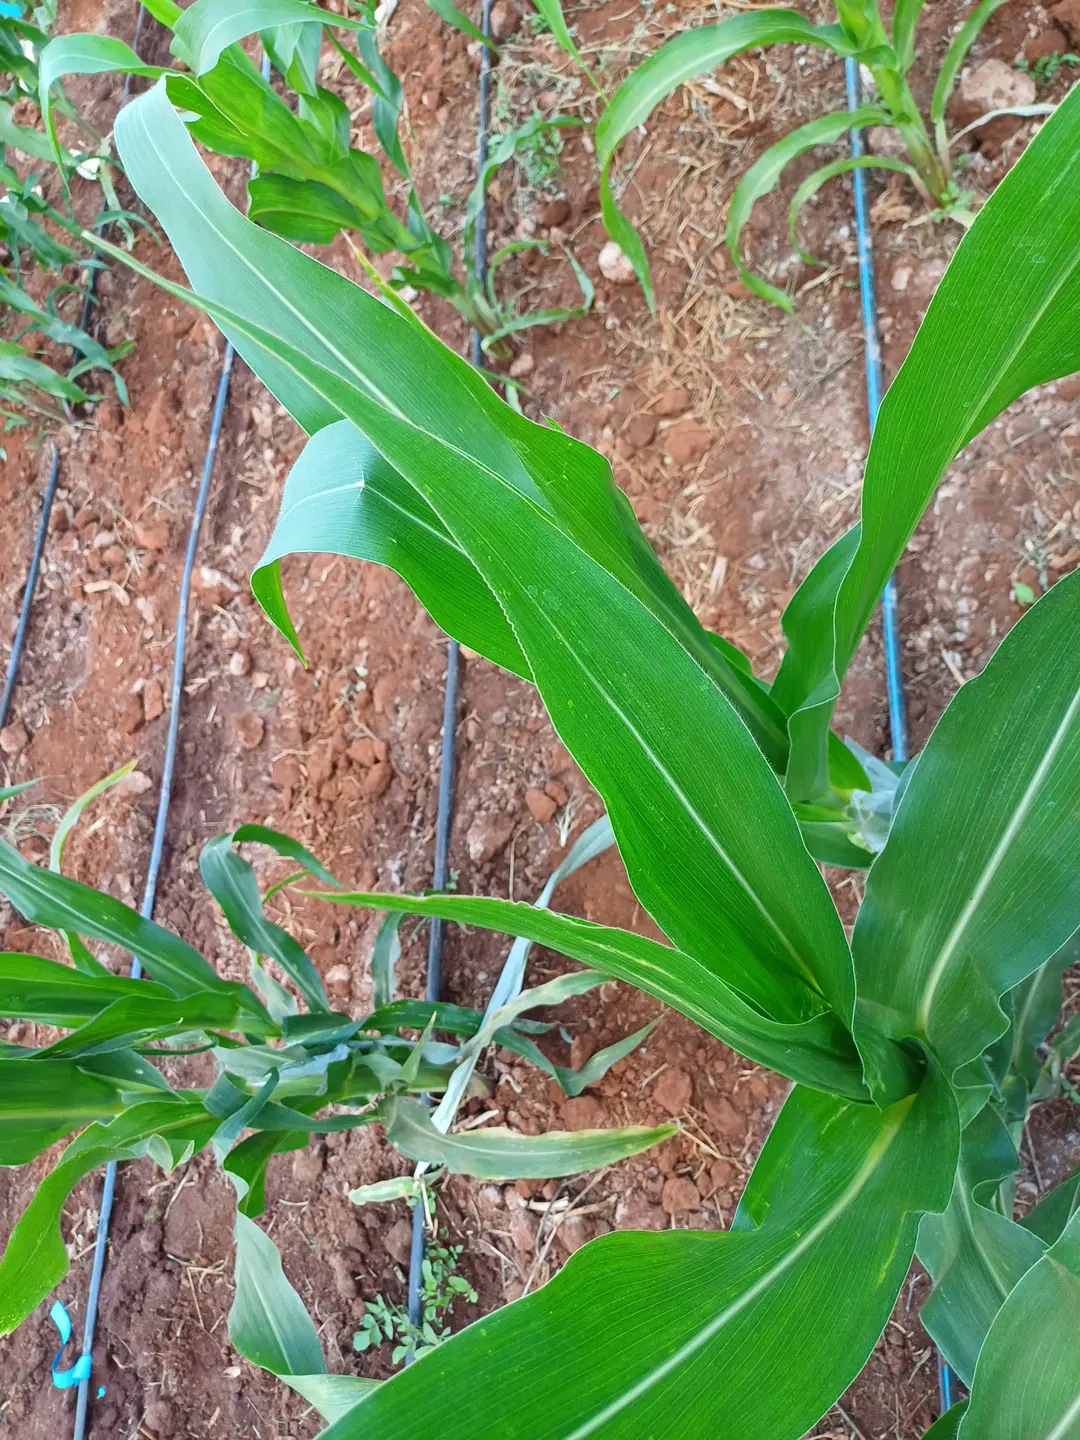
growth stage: vegetative
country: Kenya
